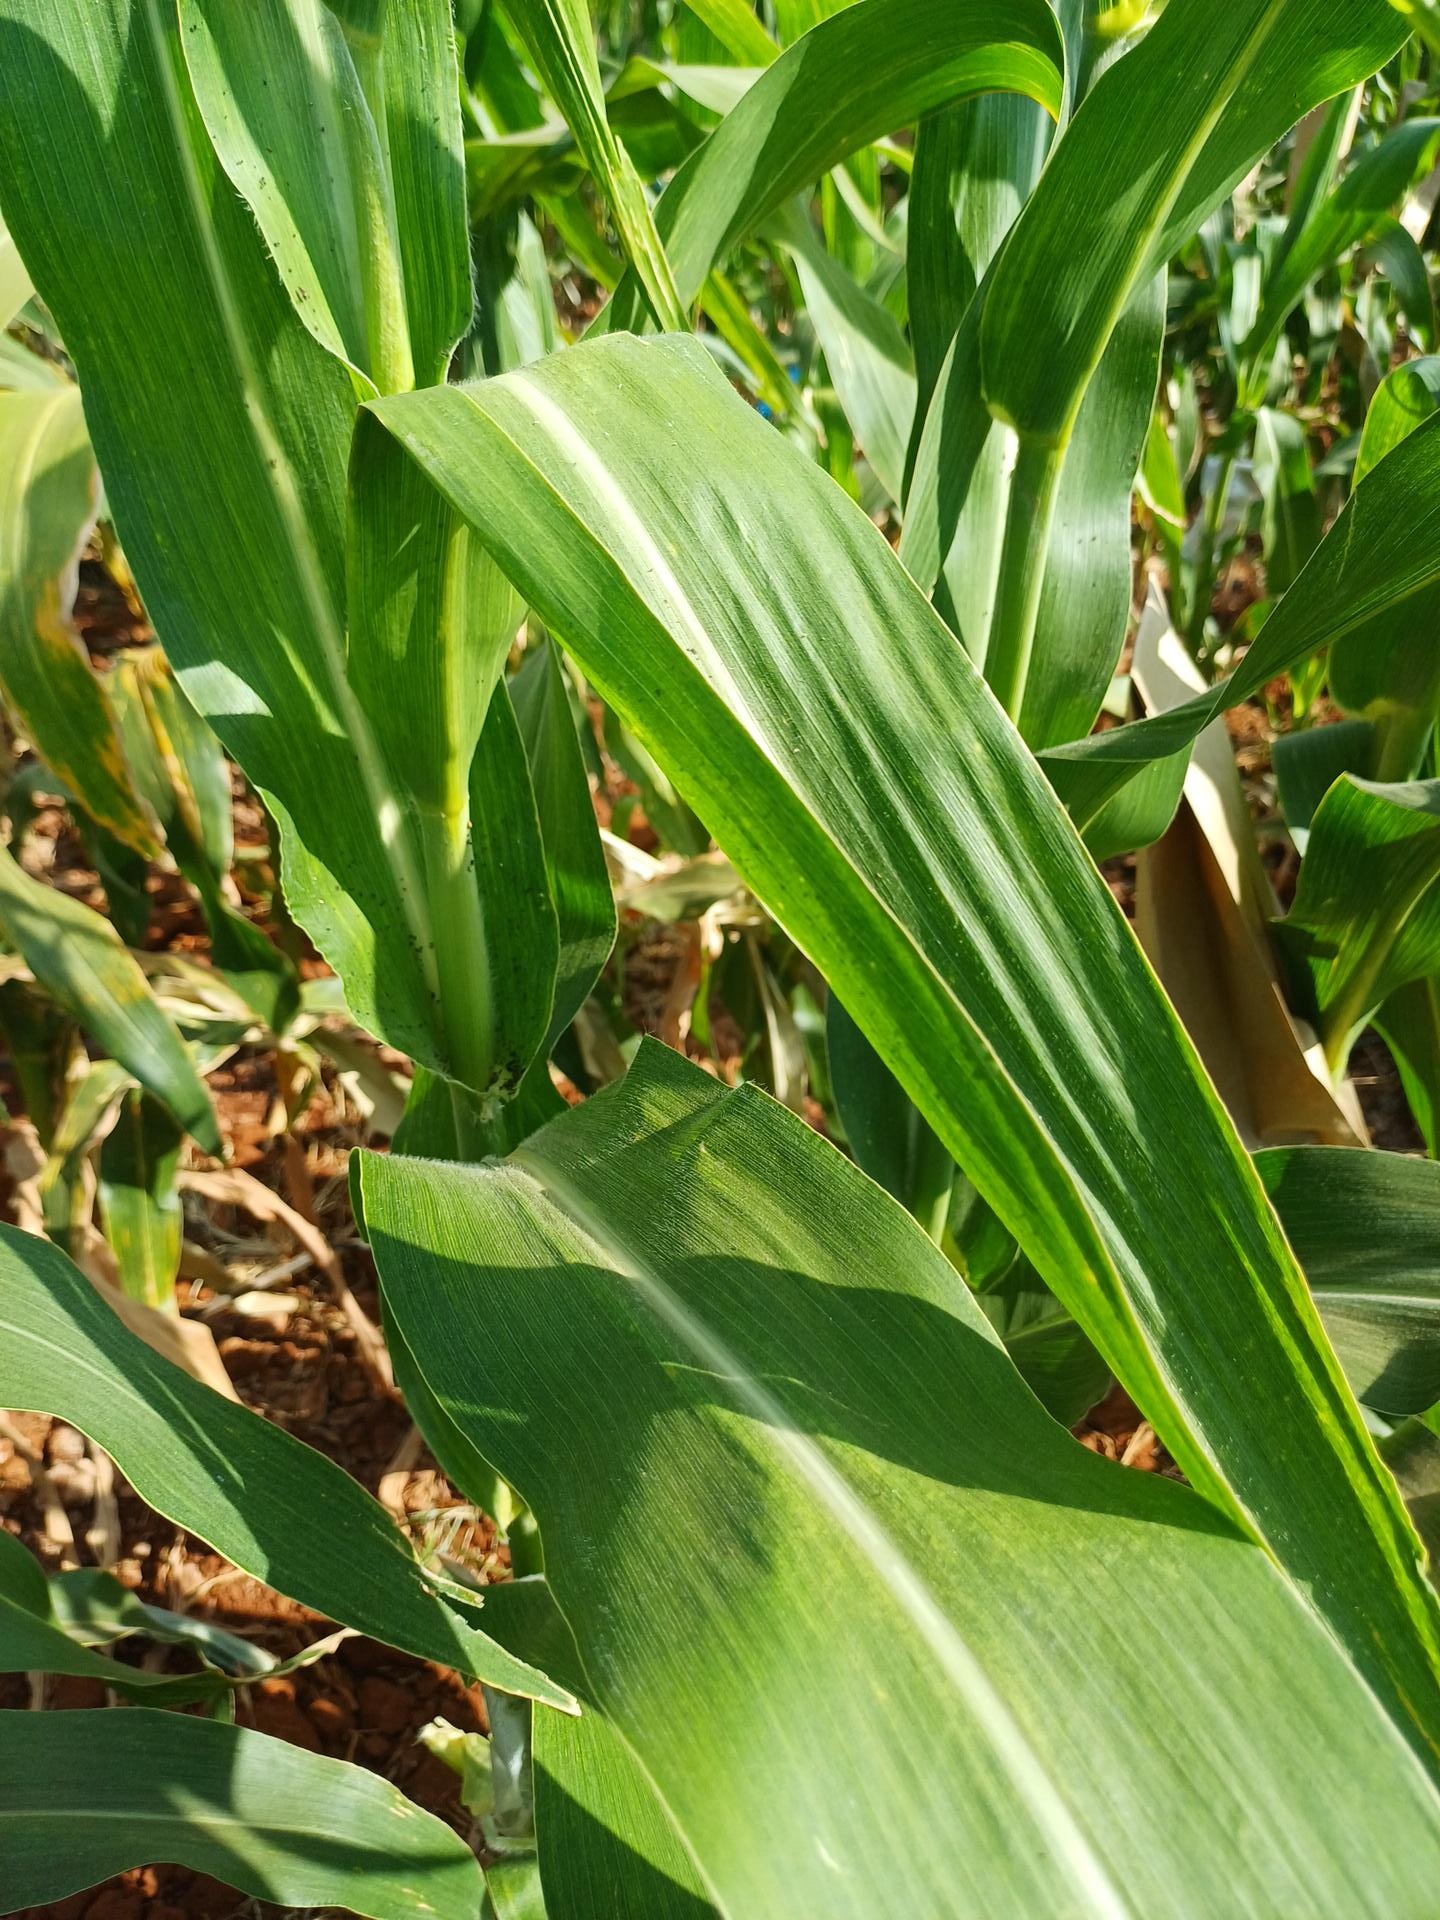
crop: maize
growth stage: flowering
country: Kenya
